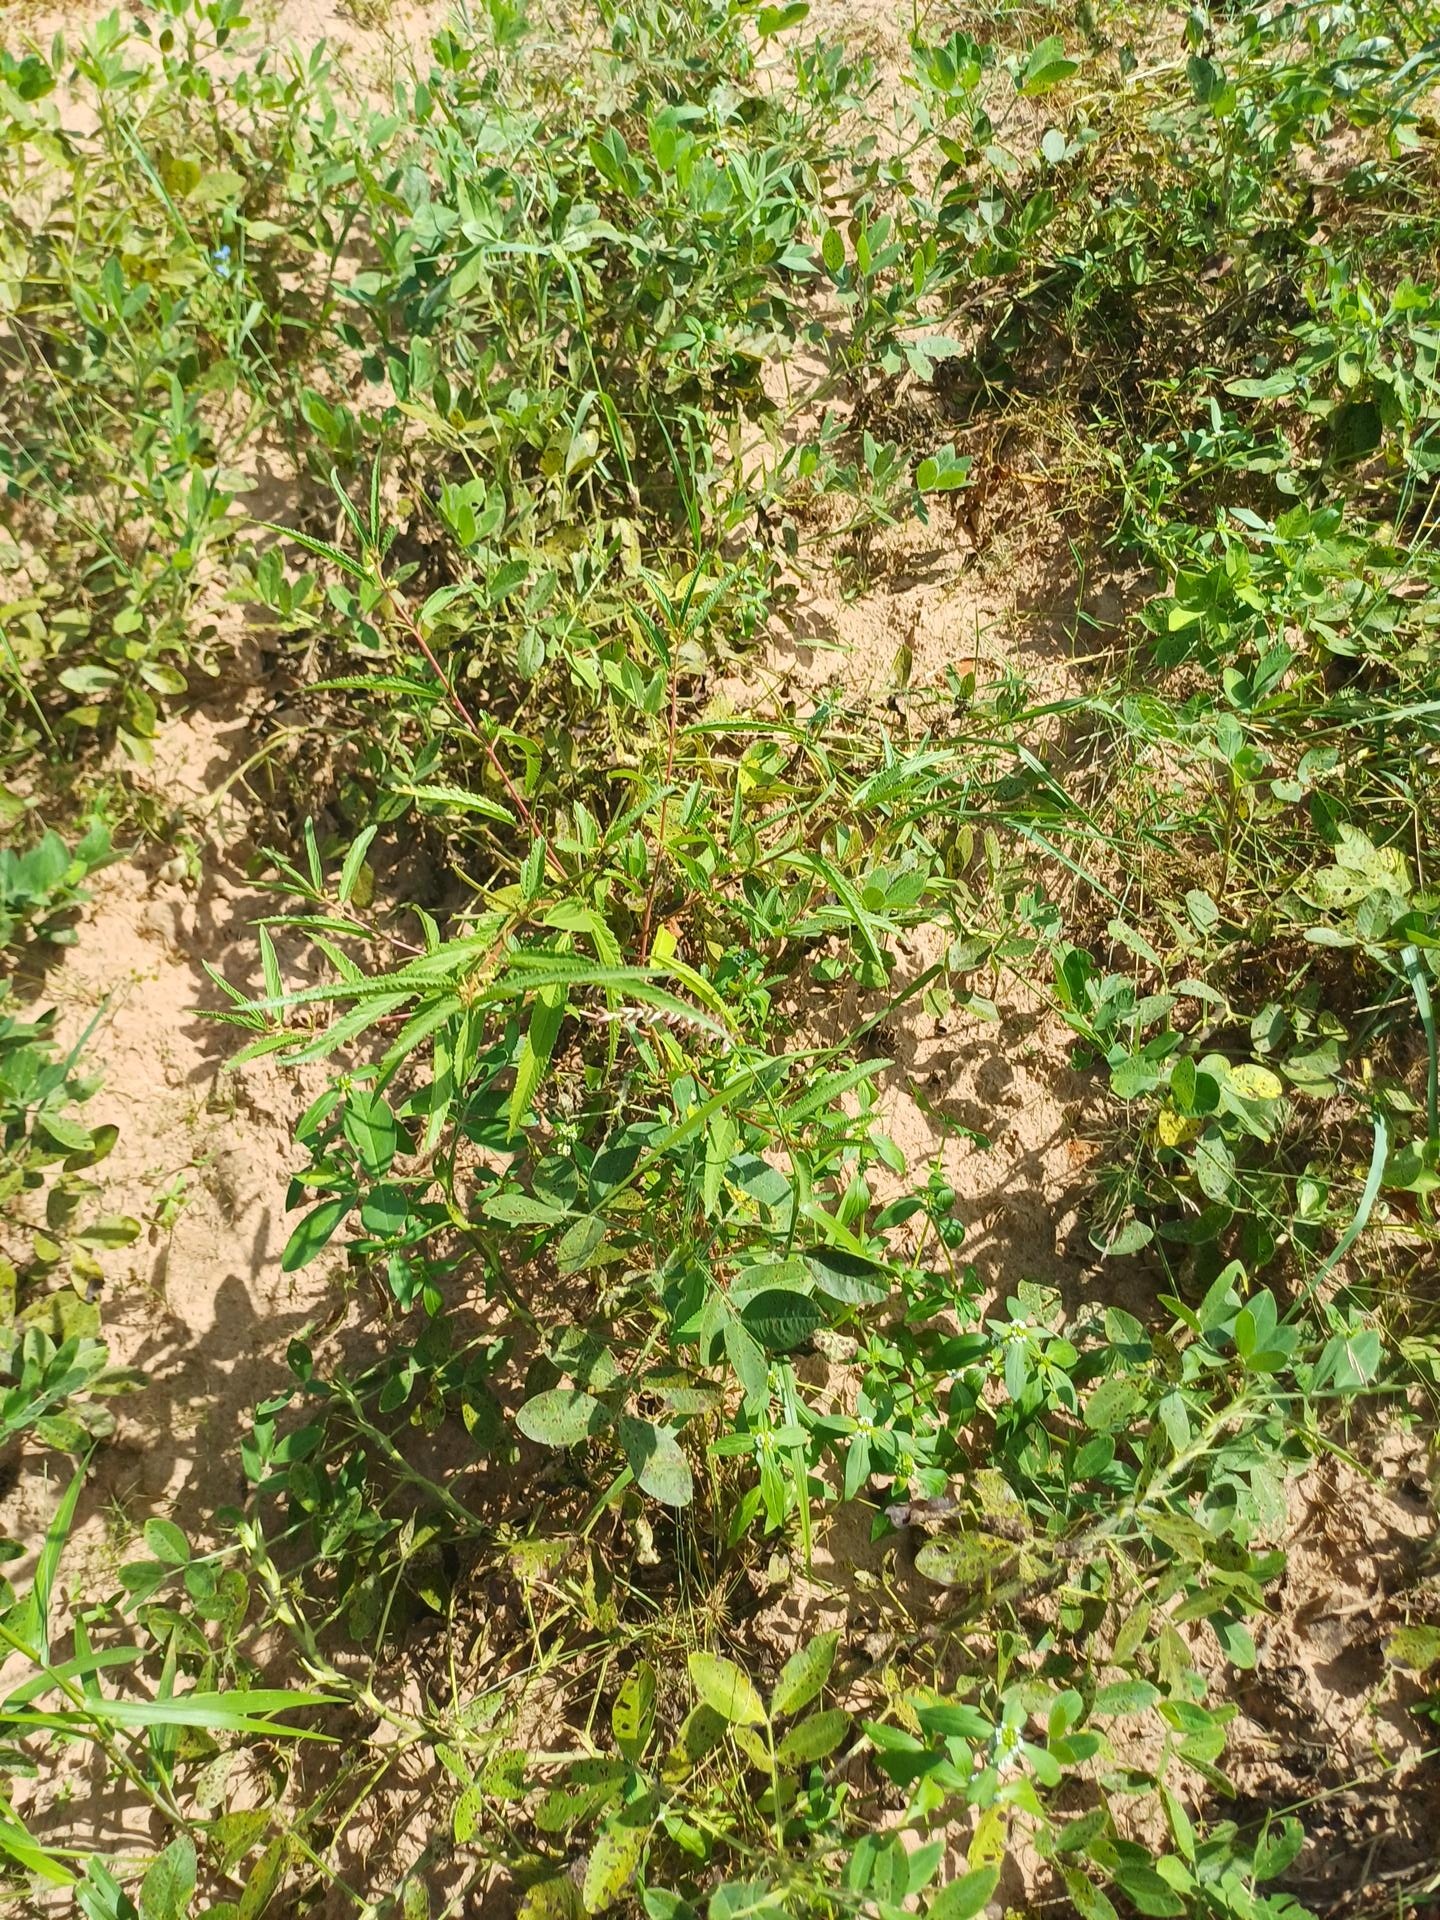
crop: groundnut
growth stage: flowering
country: Senegal
